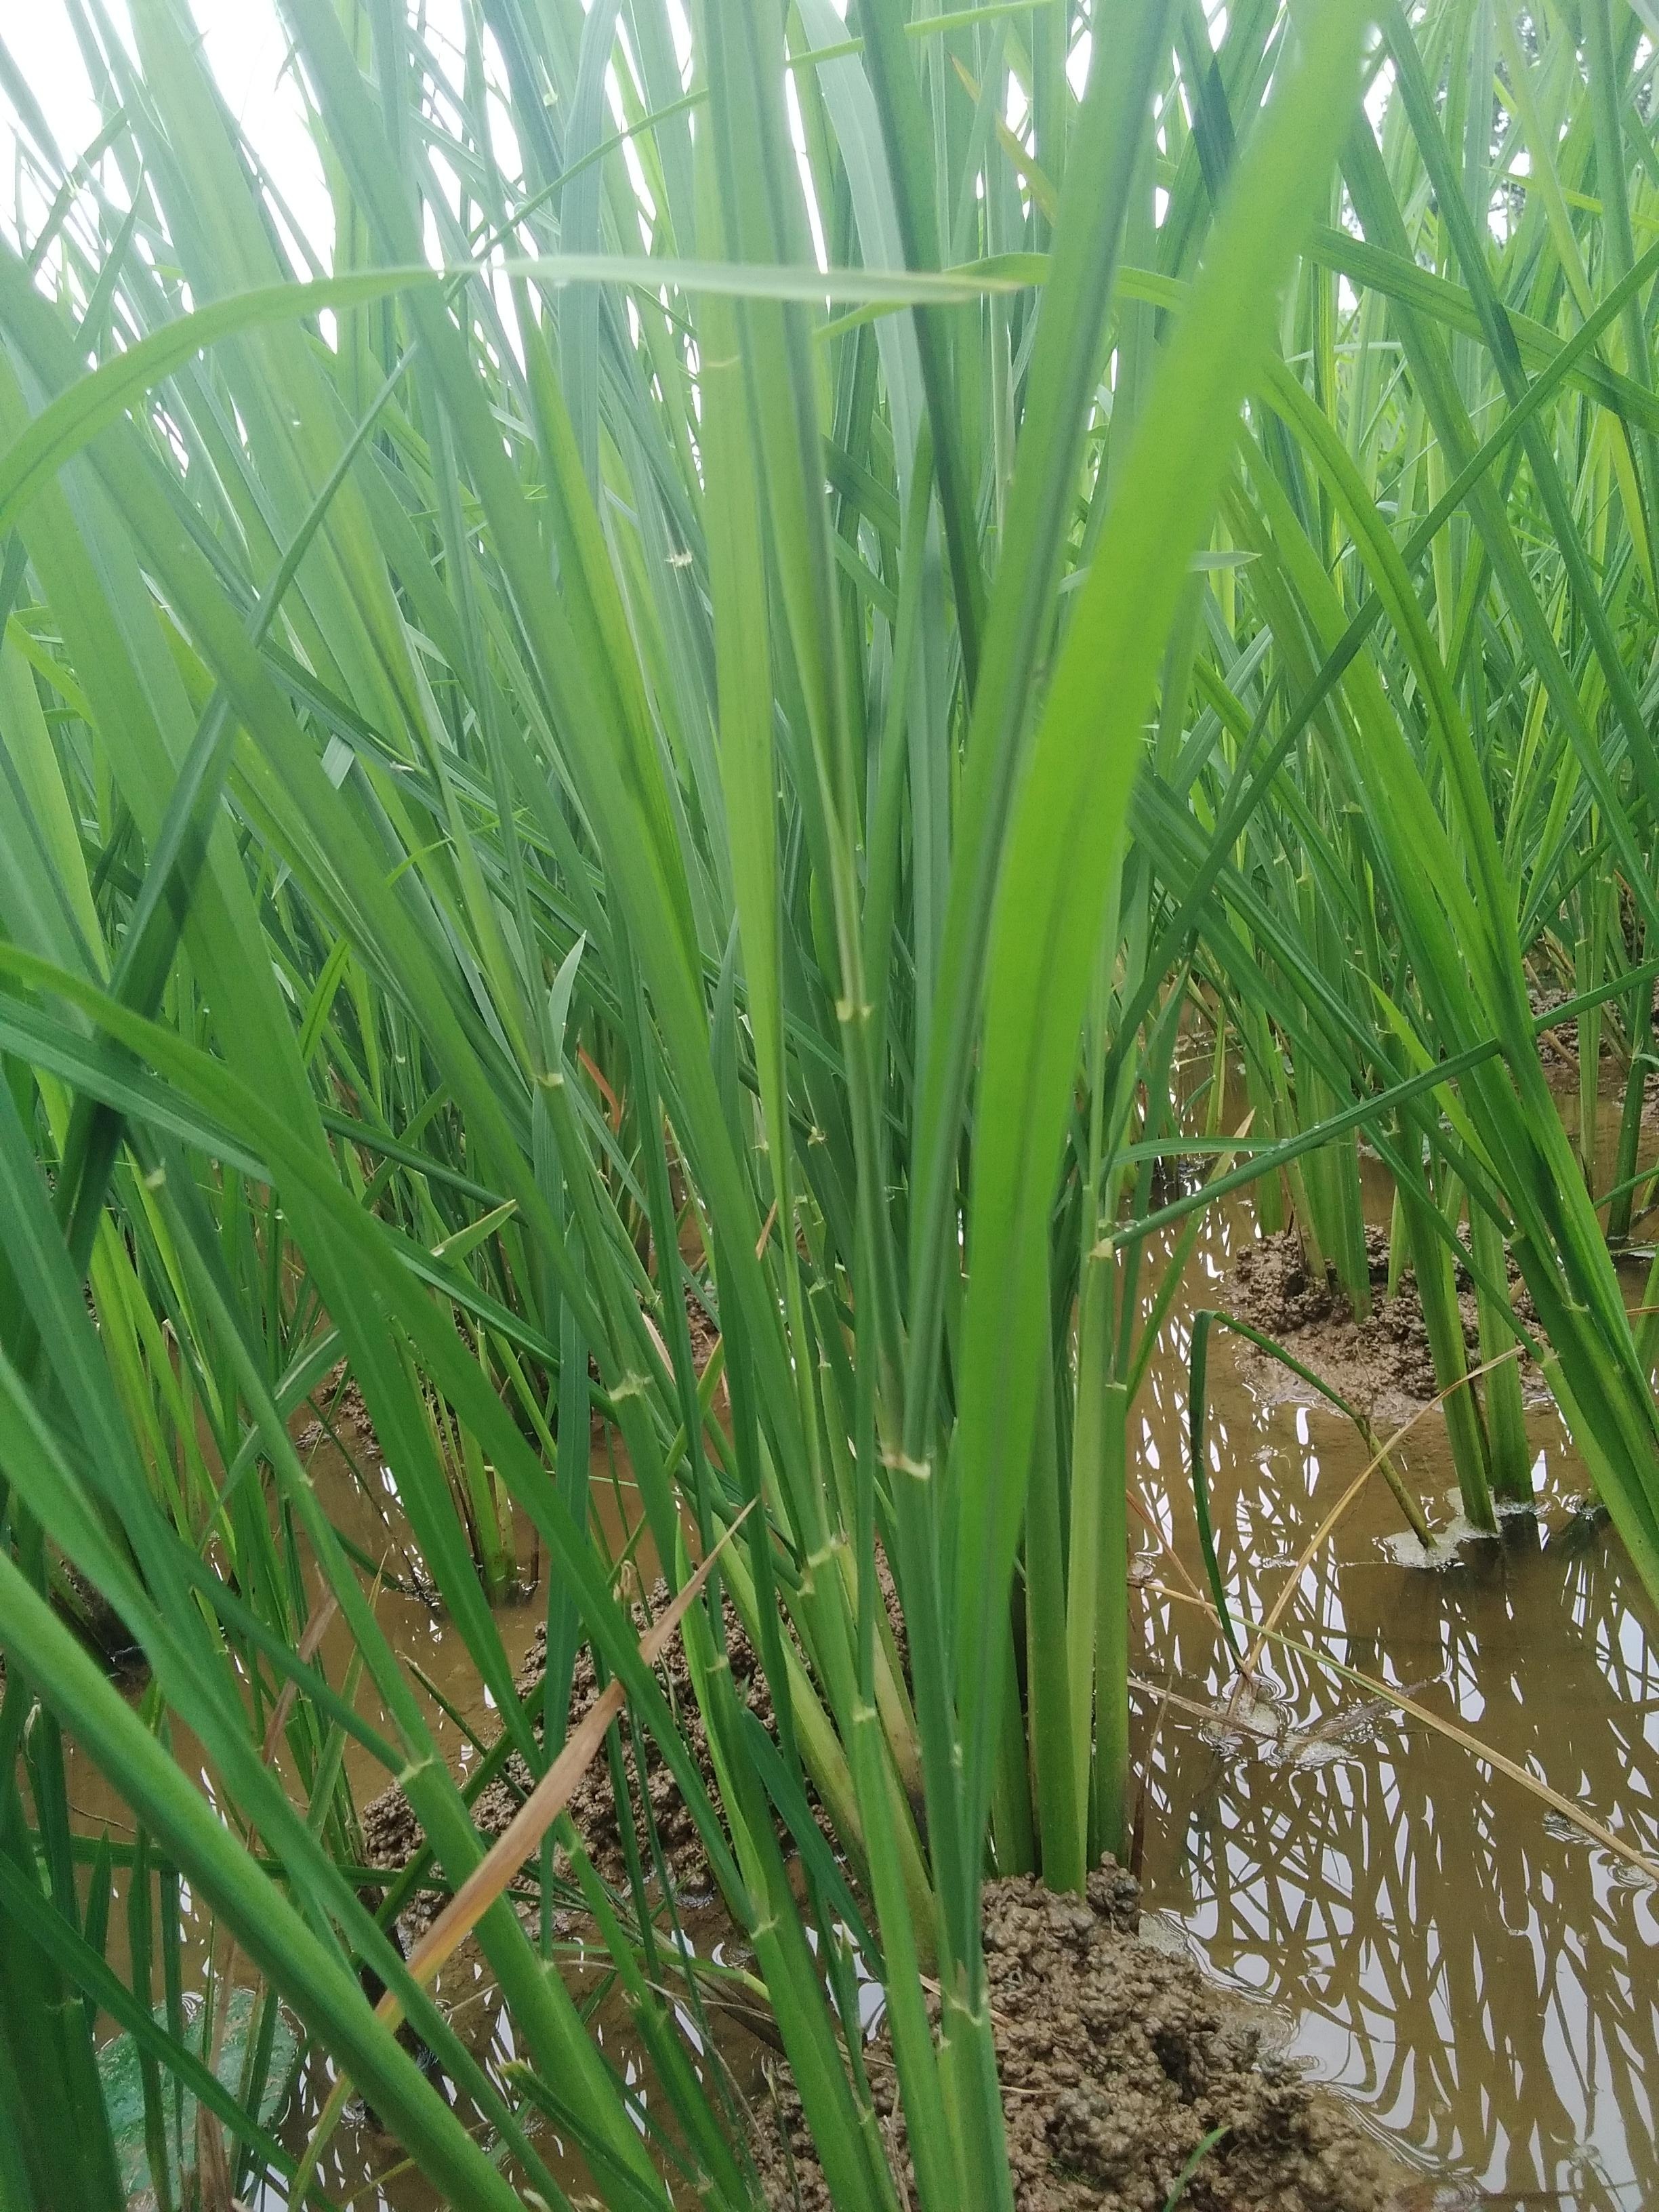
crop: rice
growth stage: vegetative
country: Nigeria
